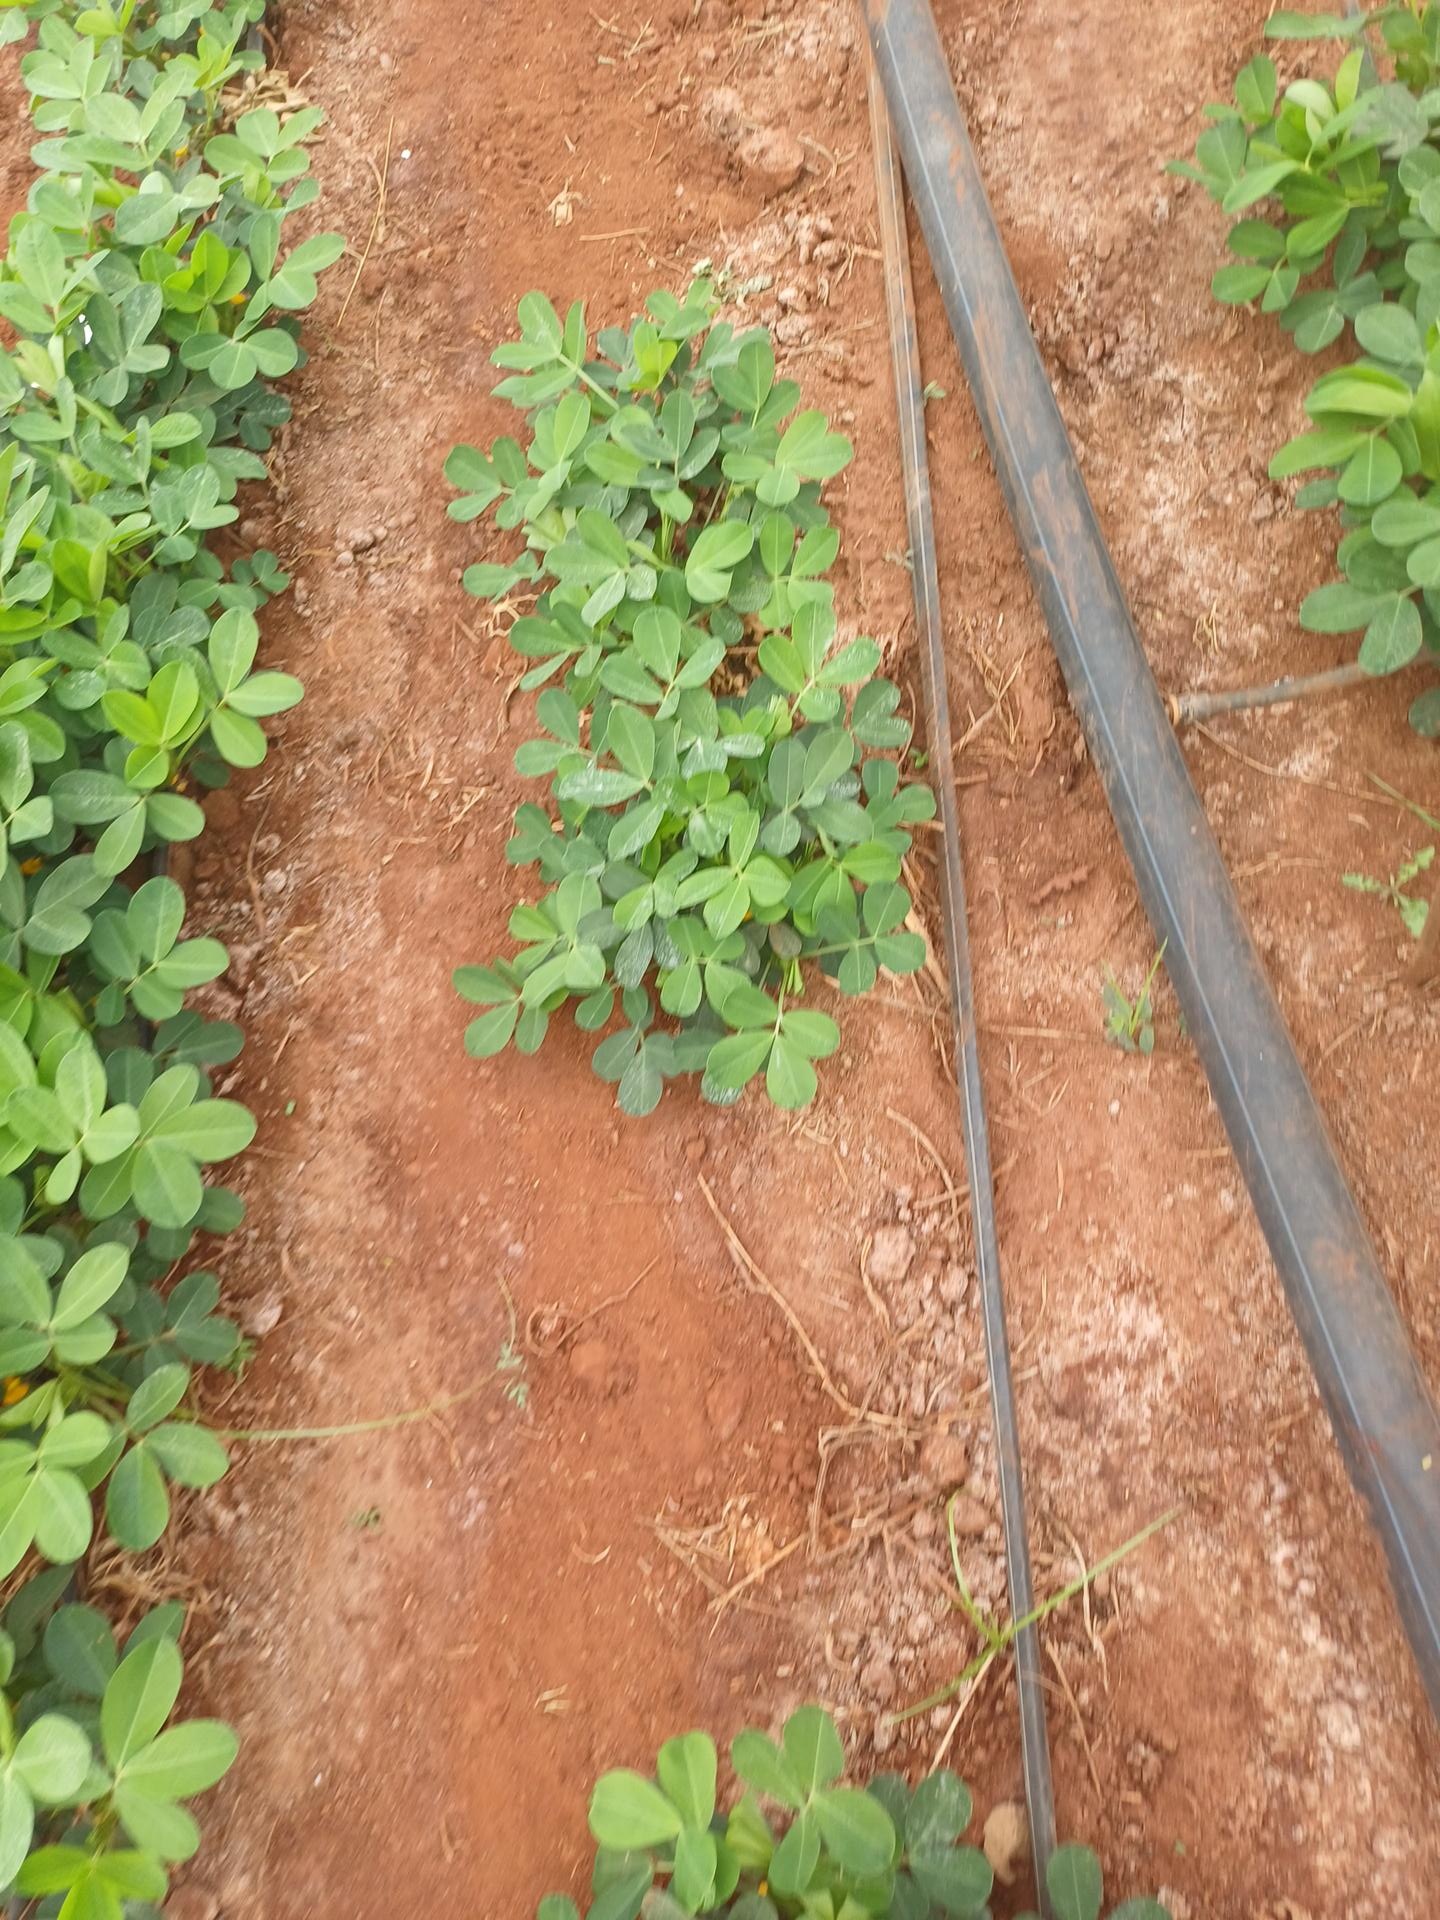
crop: groundnut
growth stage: flowering
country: Kenya
